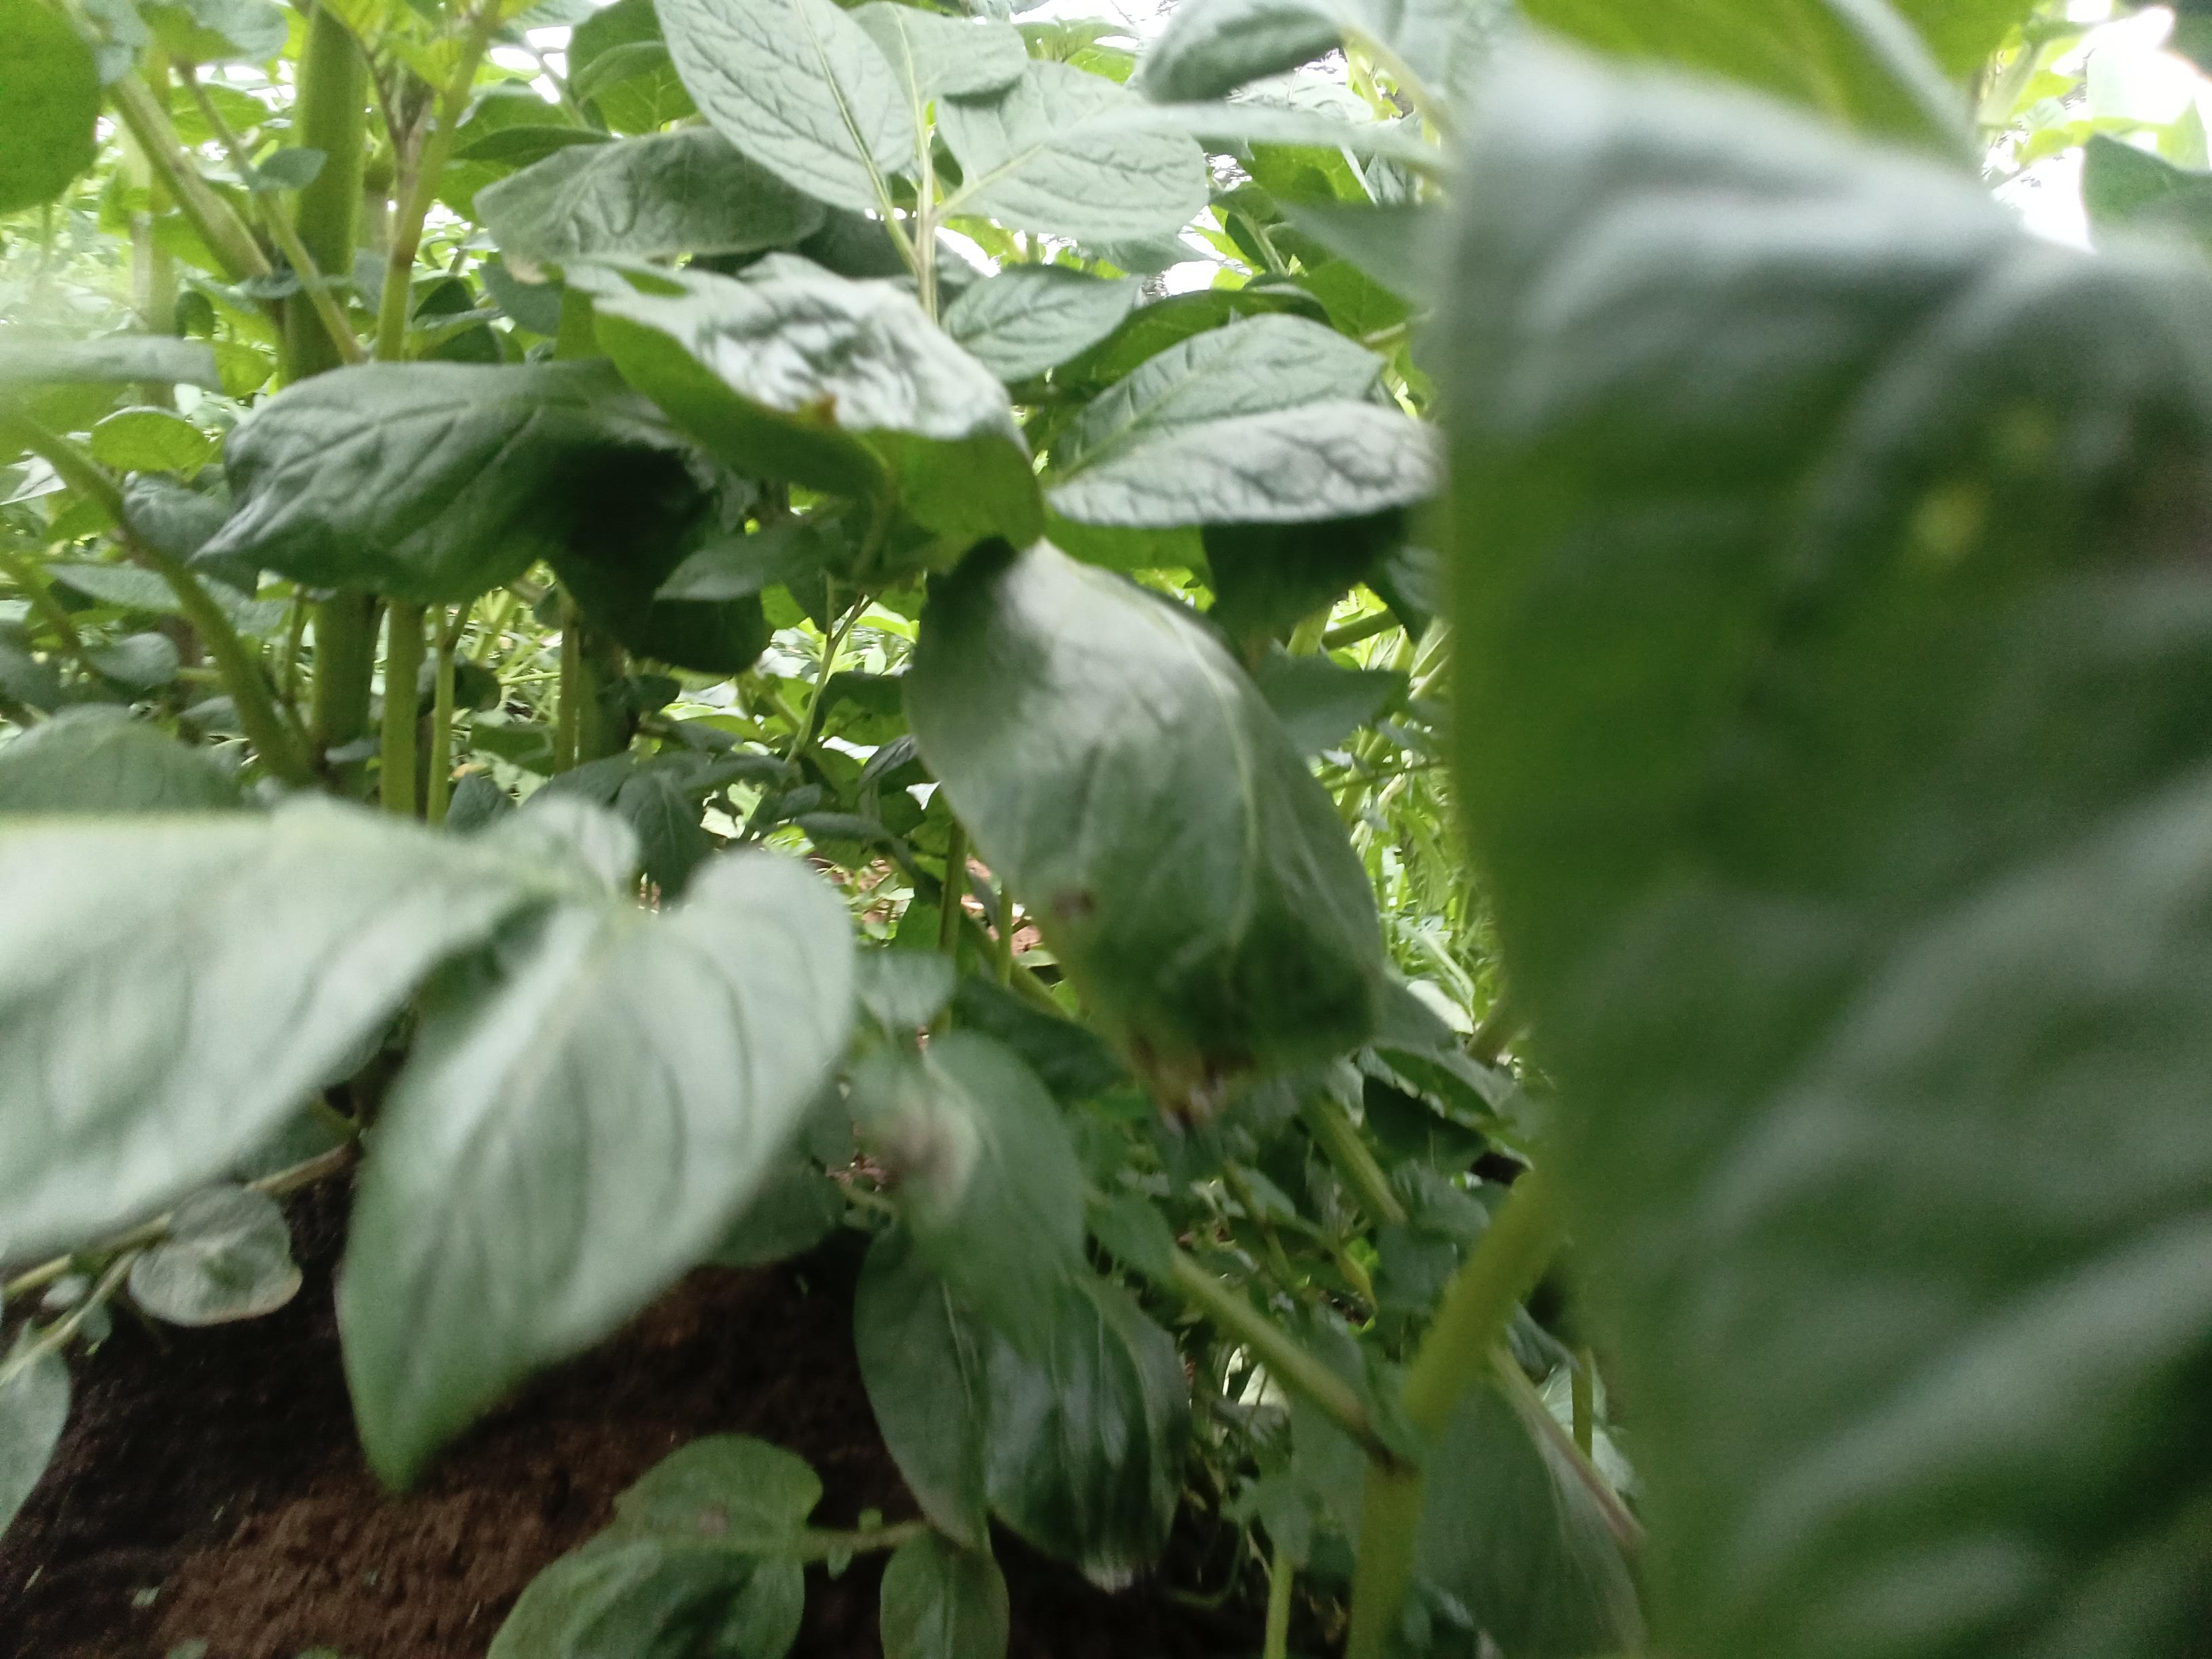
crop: potato
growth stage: vegetative
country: Kenya
